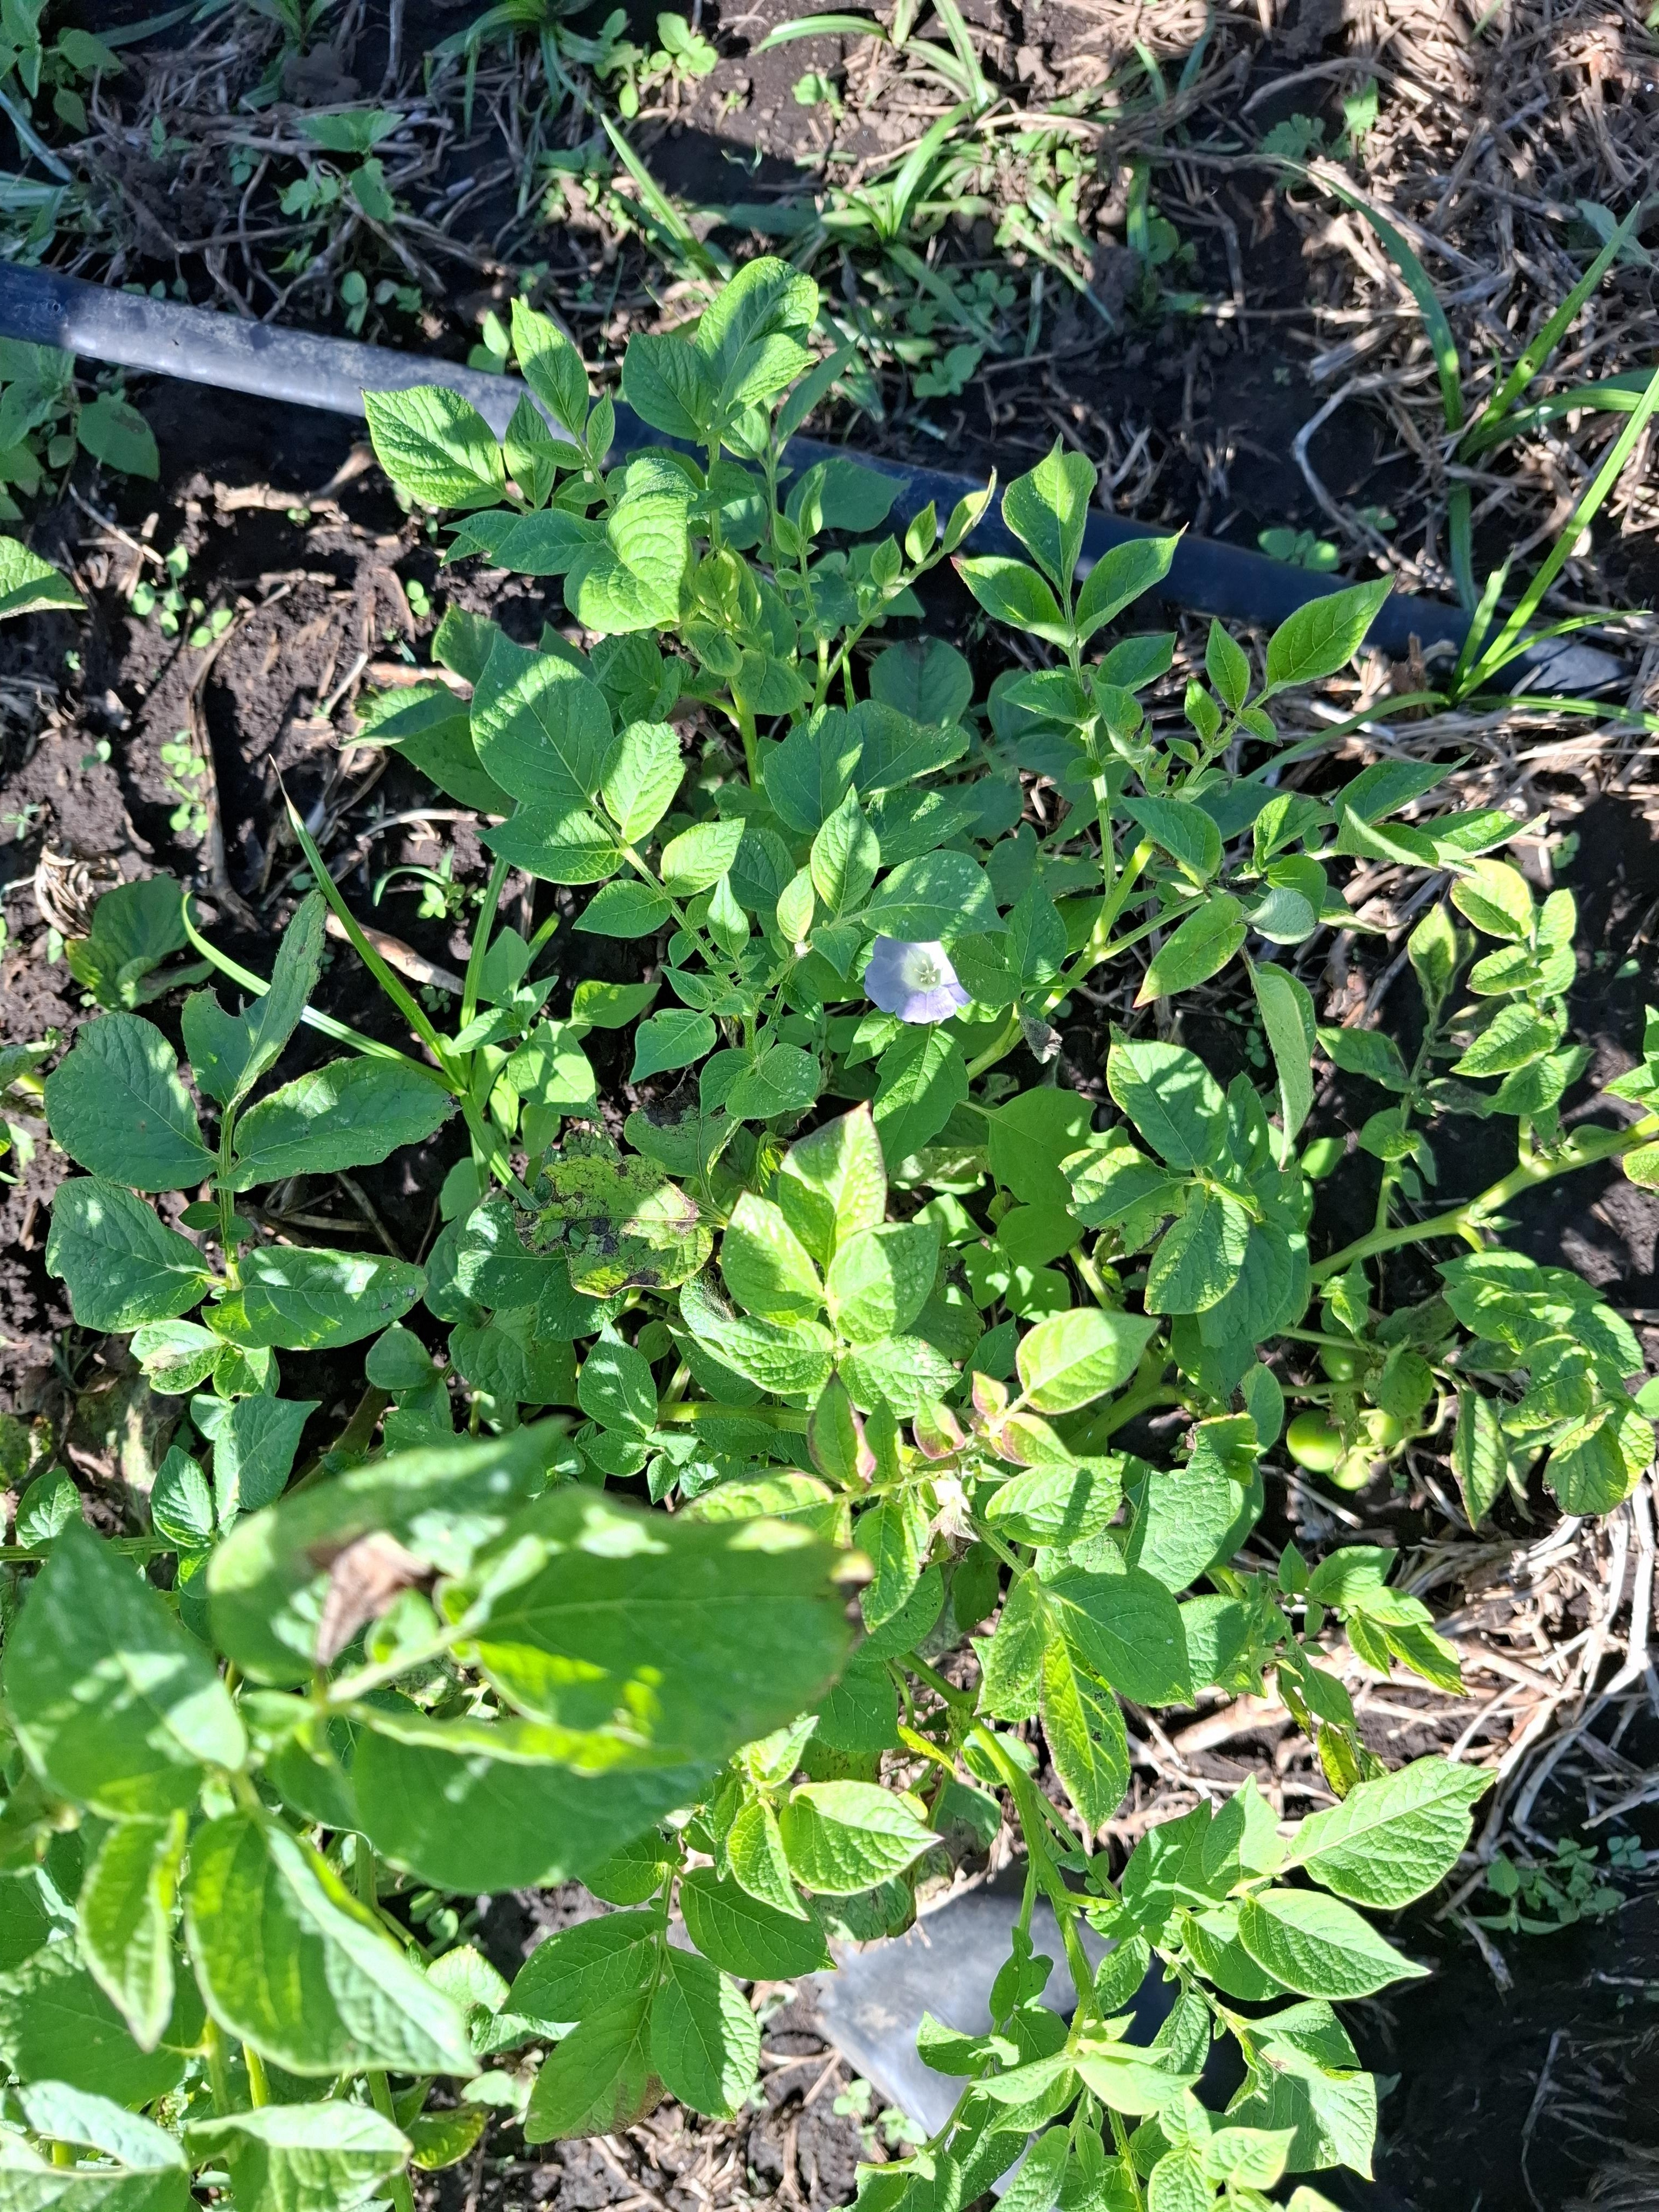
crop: potato
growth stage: flowering
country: Tanzania
